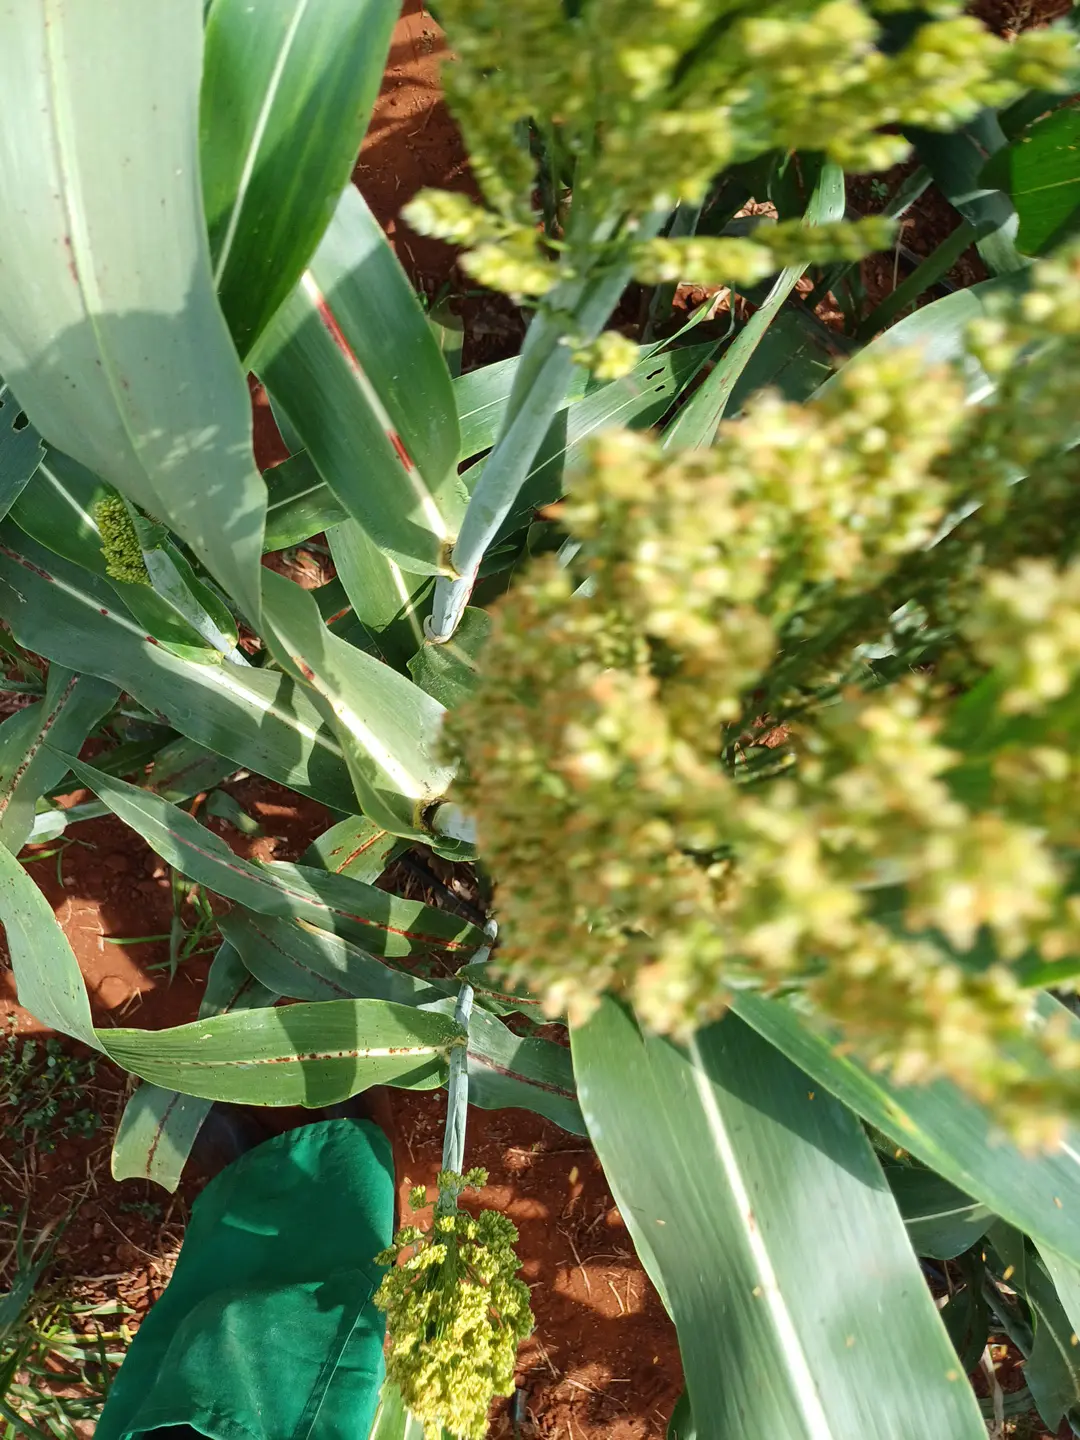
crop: sorghum
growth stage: flowering
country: Kenya
